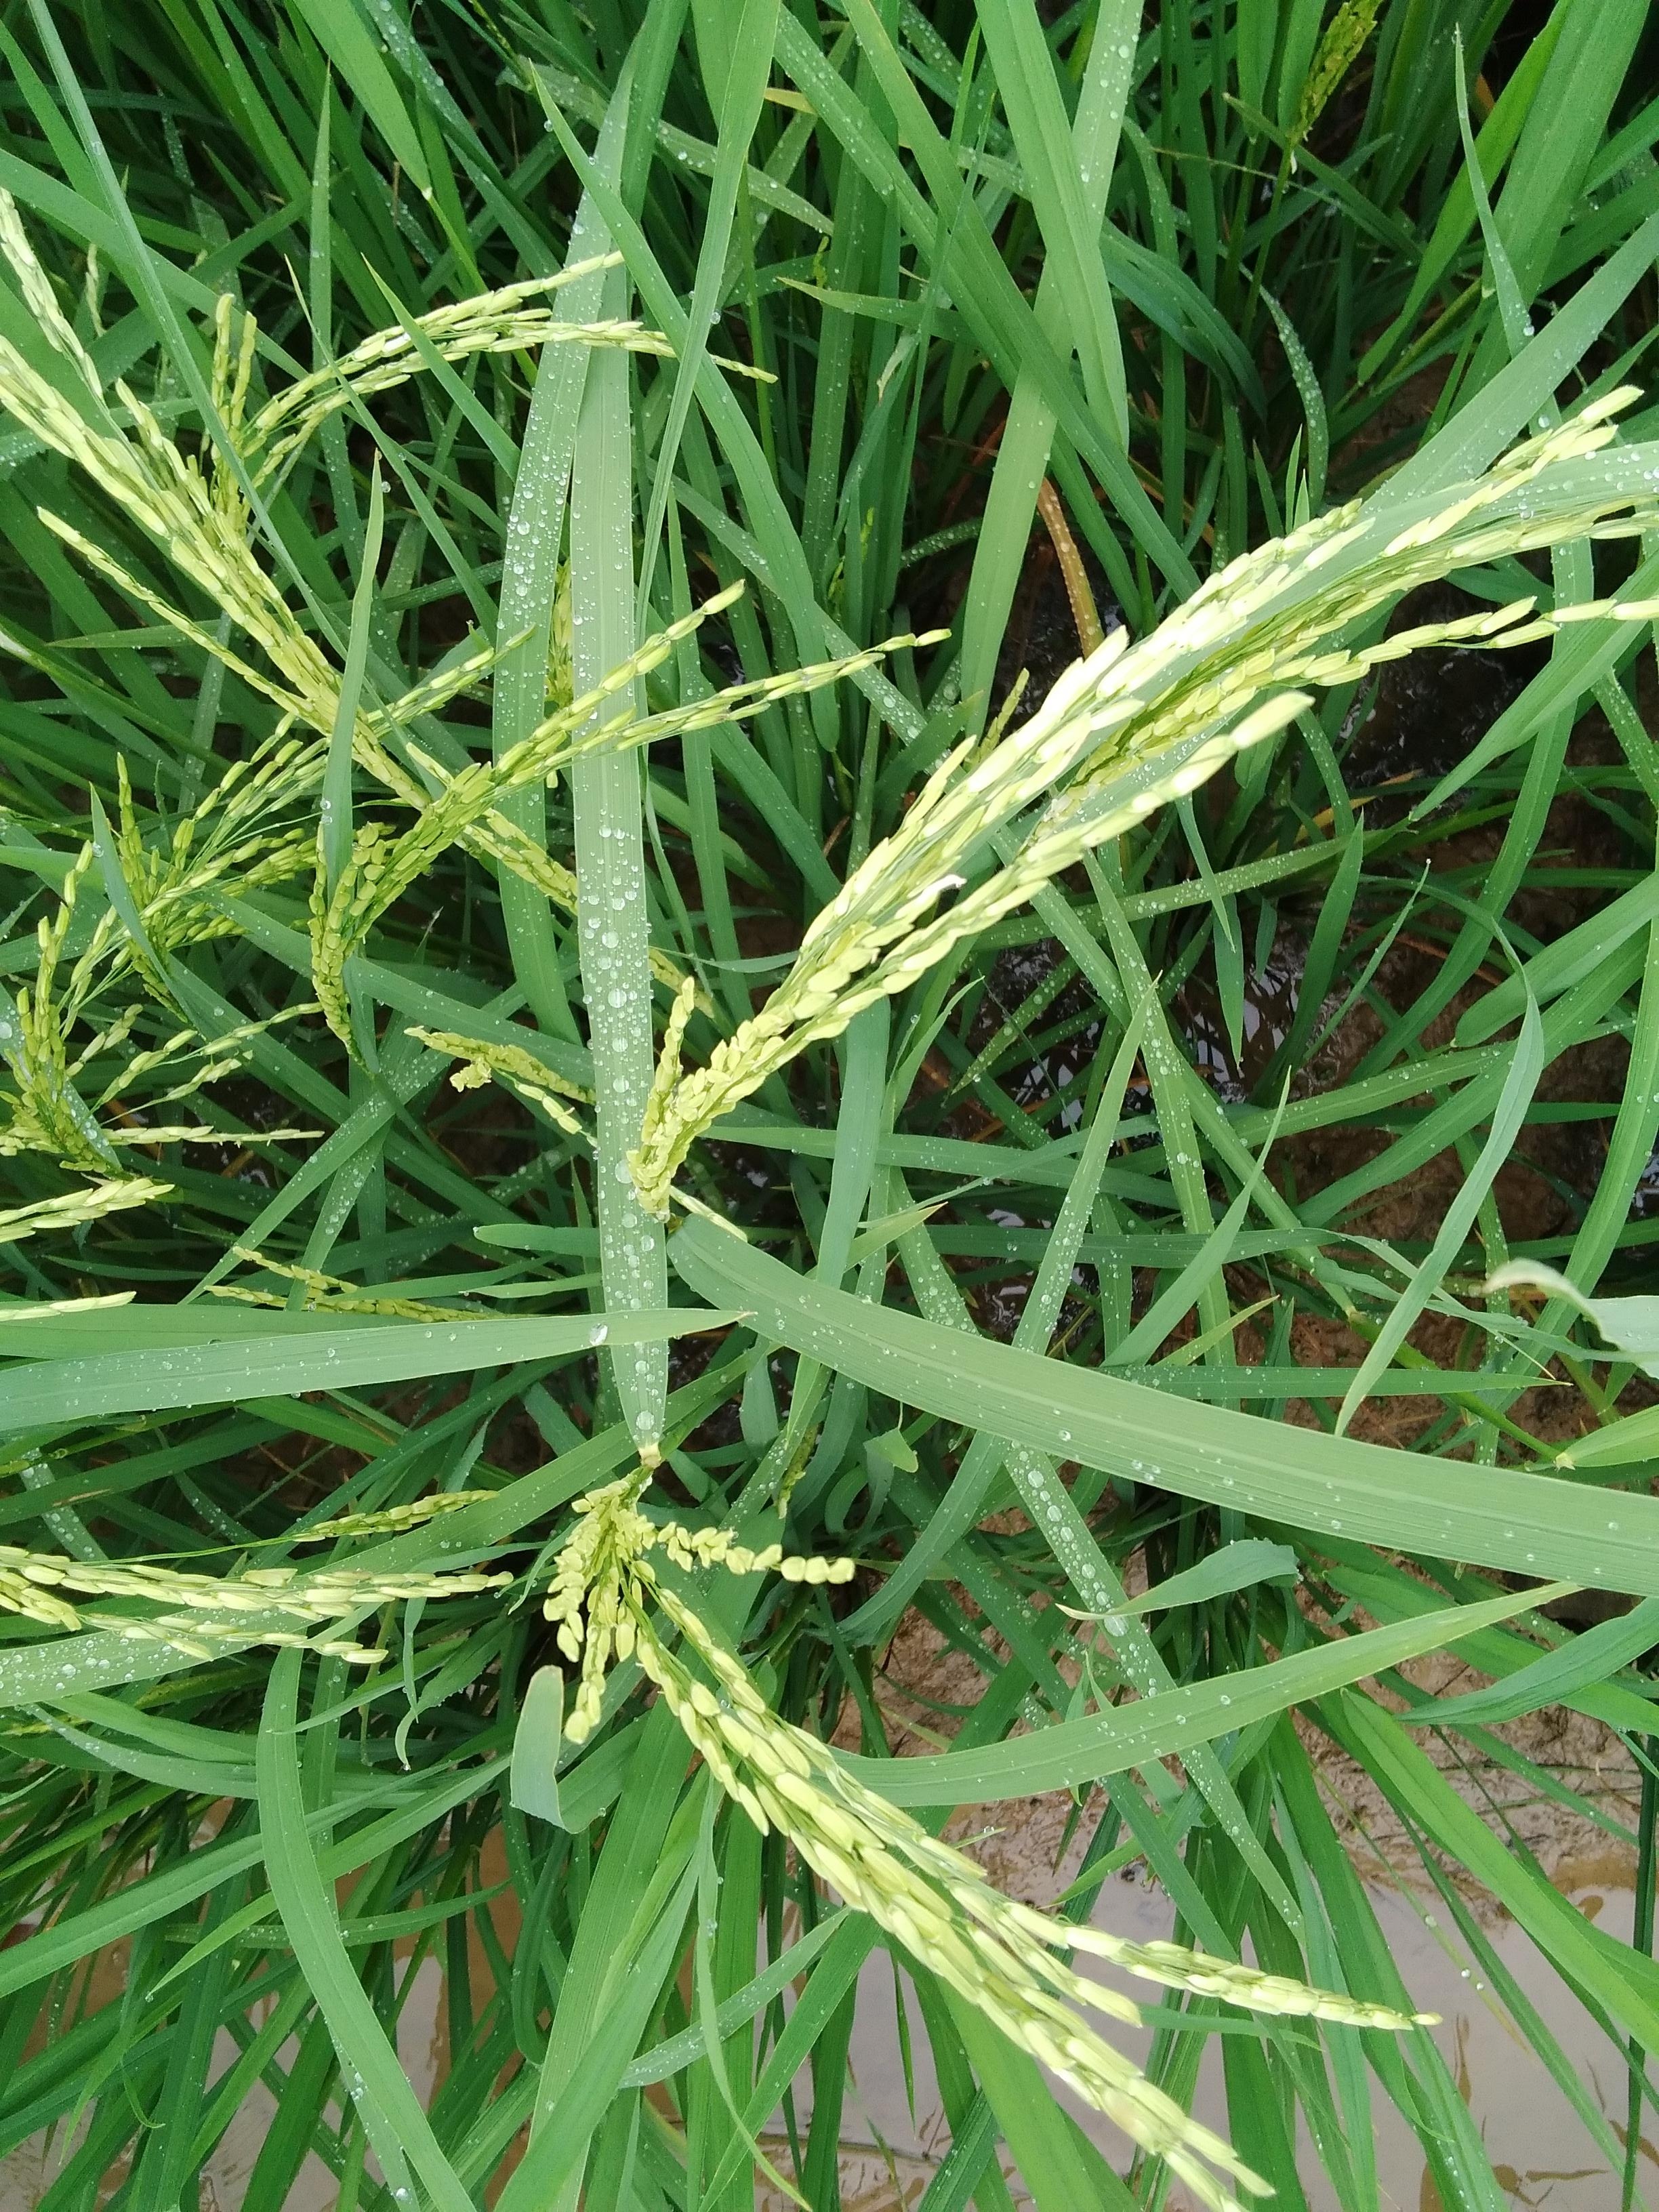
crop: rice
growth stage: flowering
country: Nigeria
